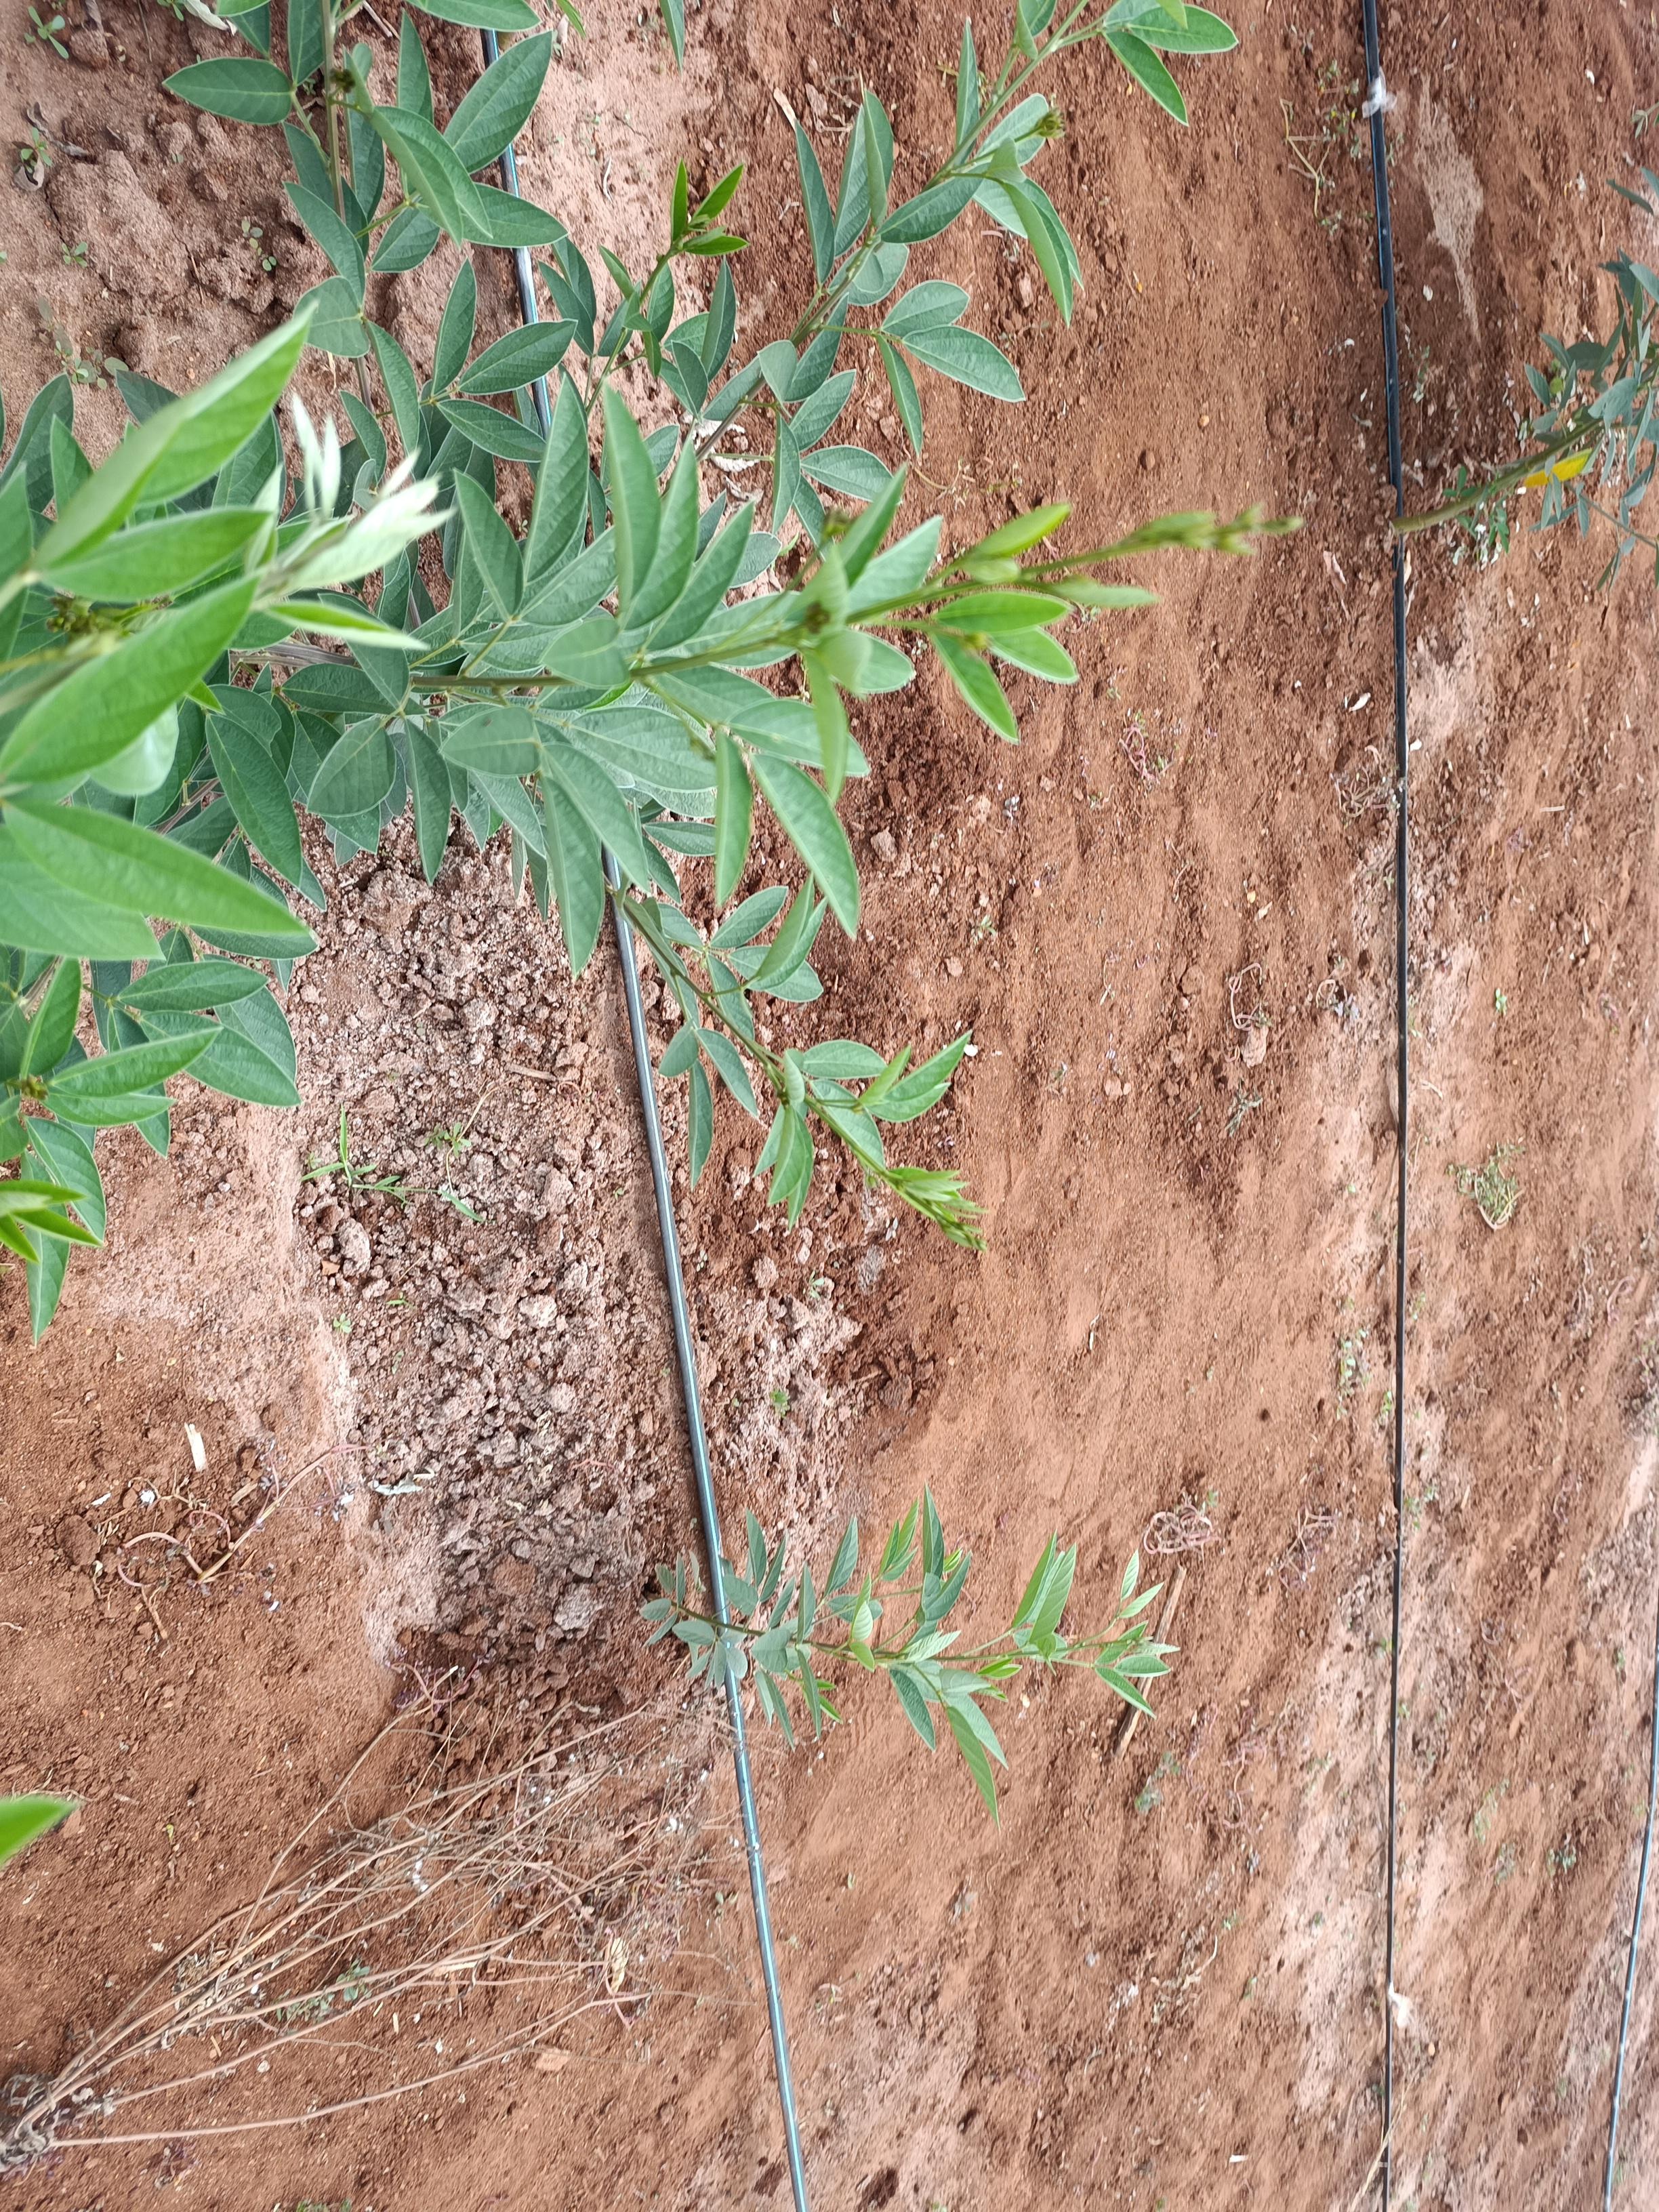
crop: pigeonpea
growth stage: flowering
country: Kenya
